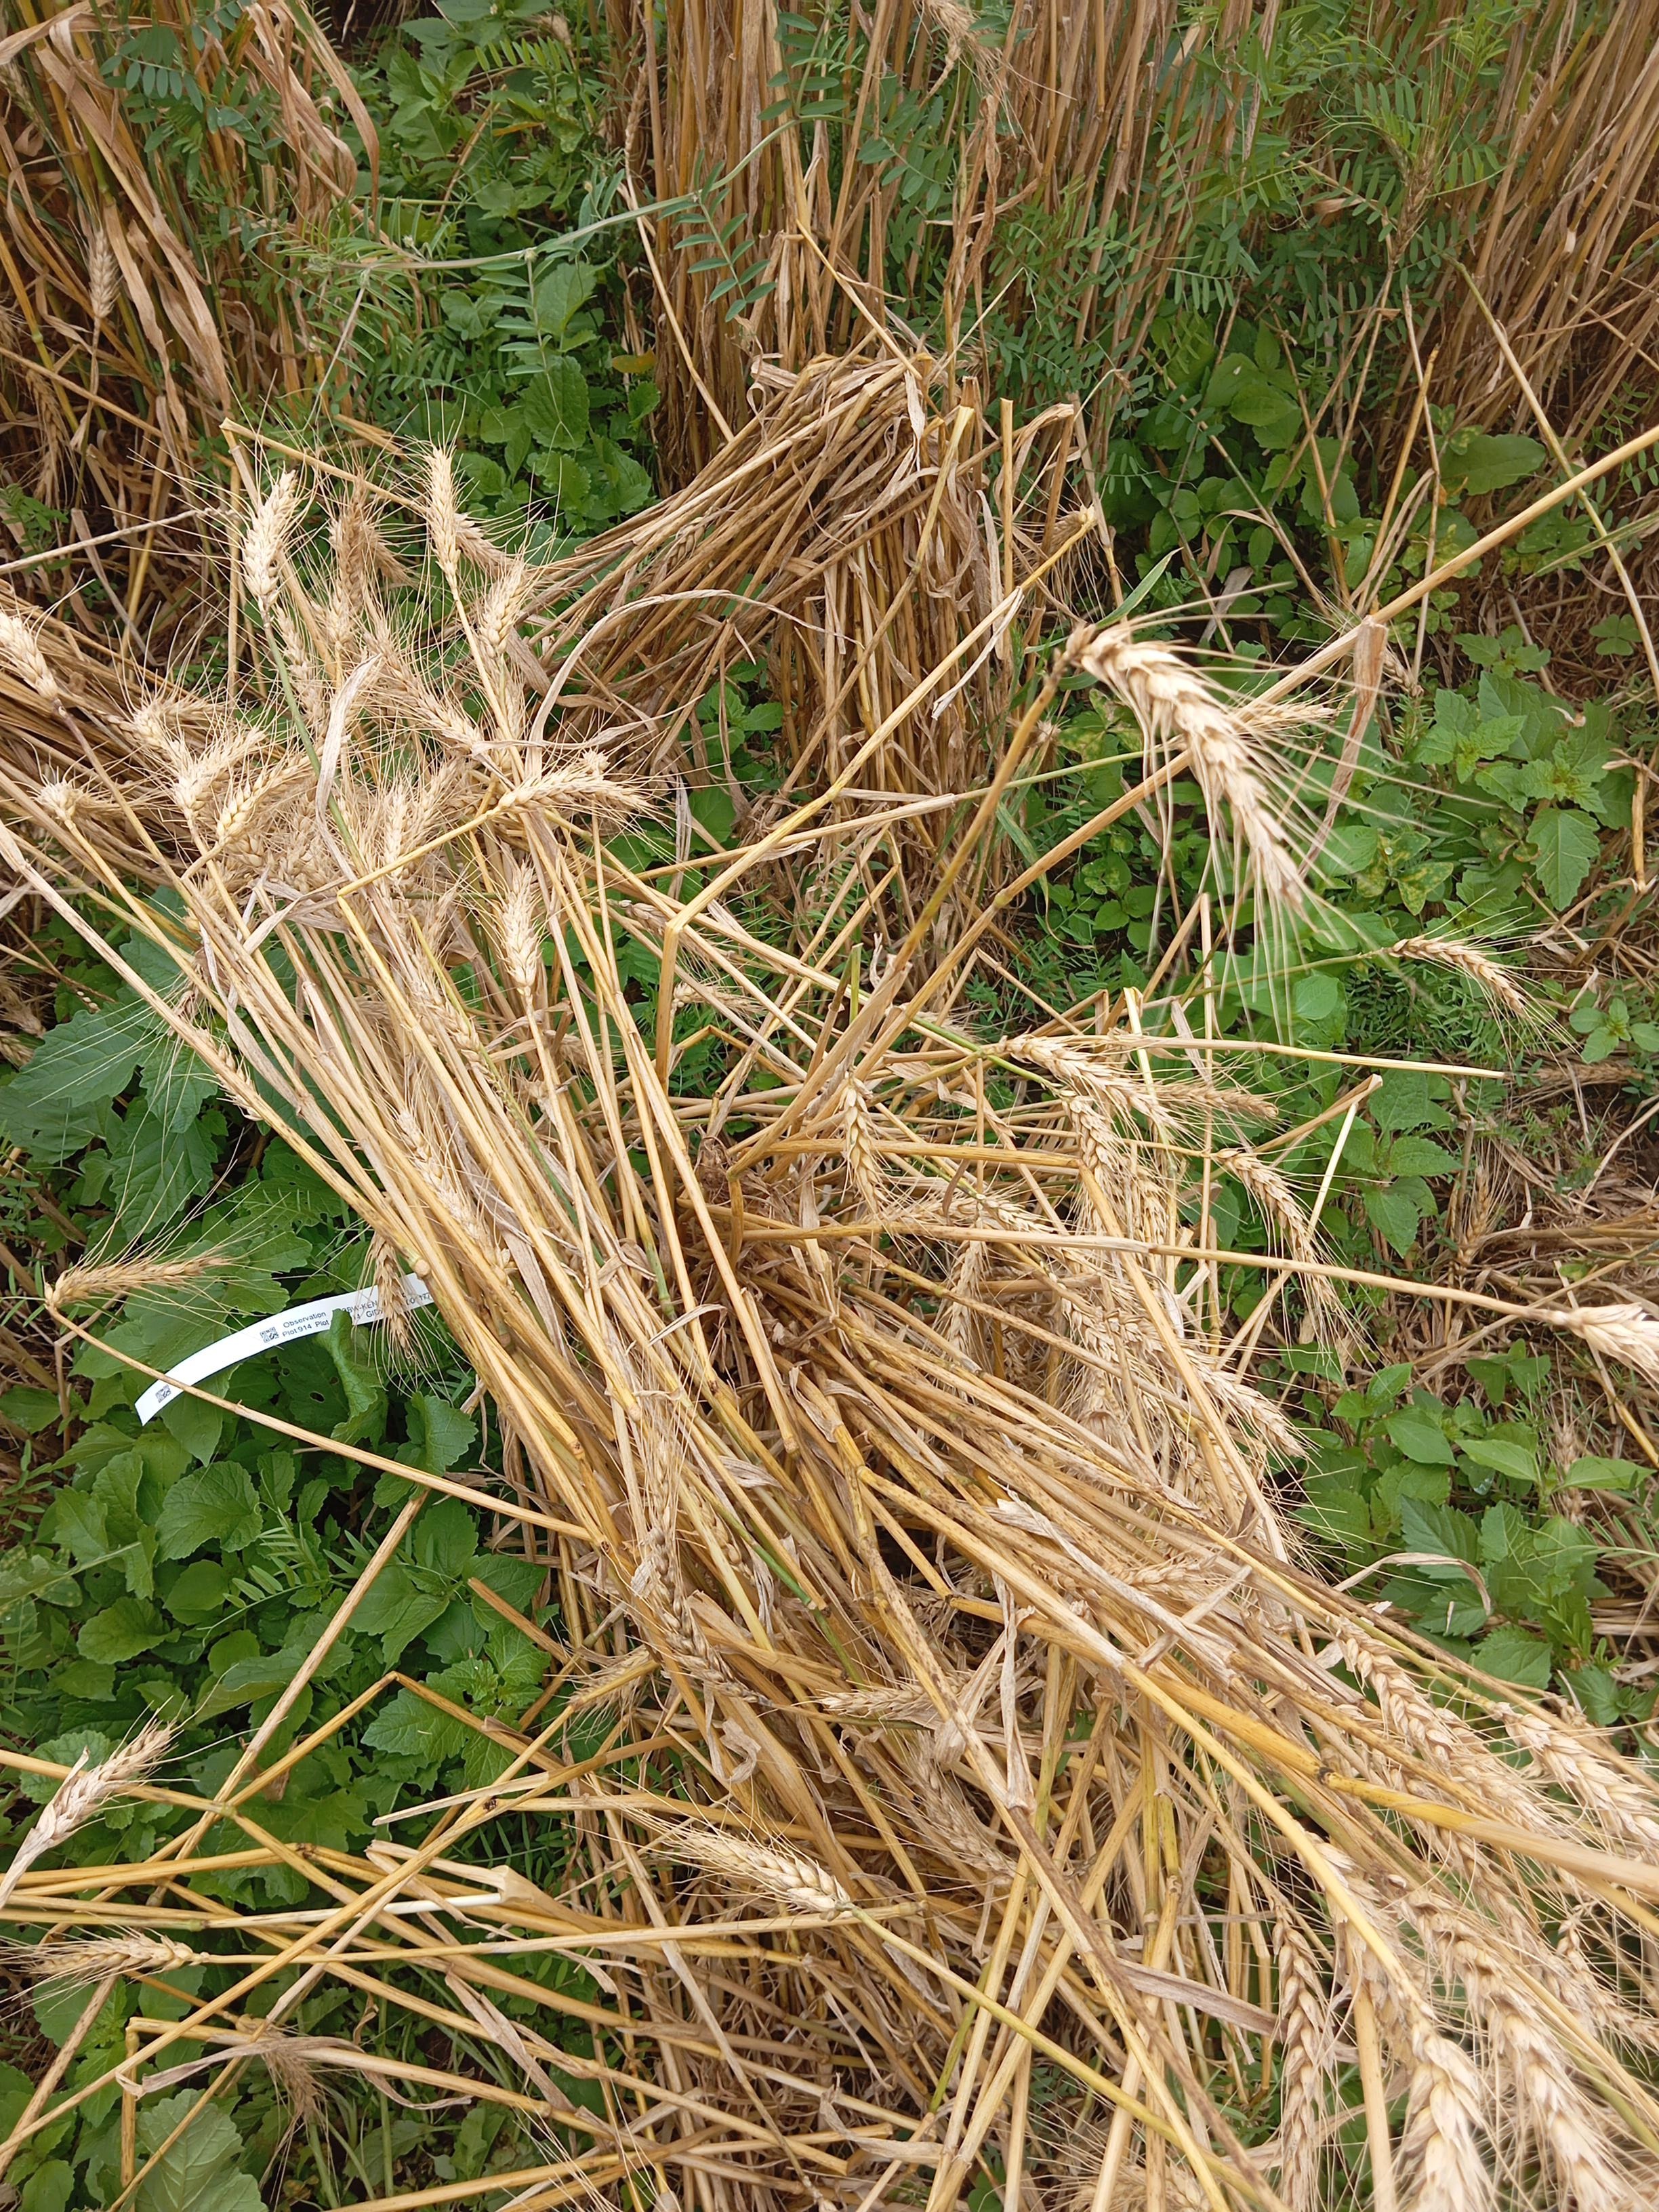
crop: wheat
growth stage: maturity
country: Kenya
